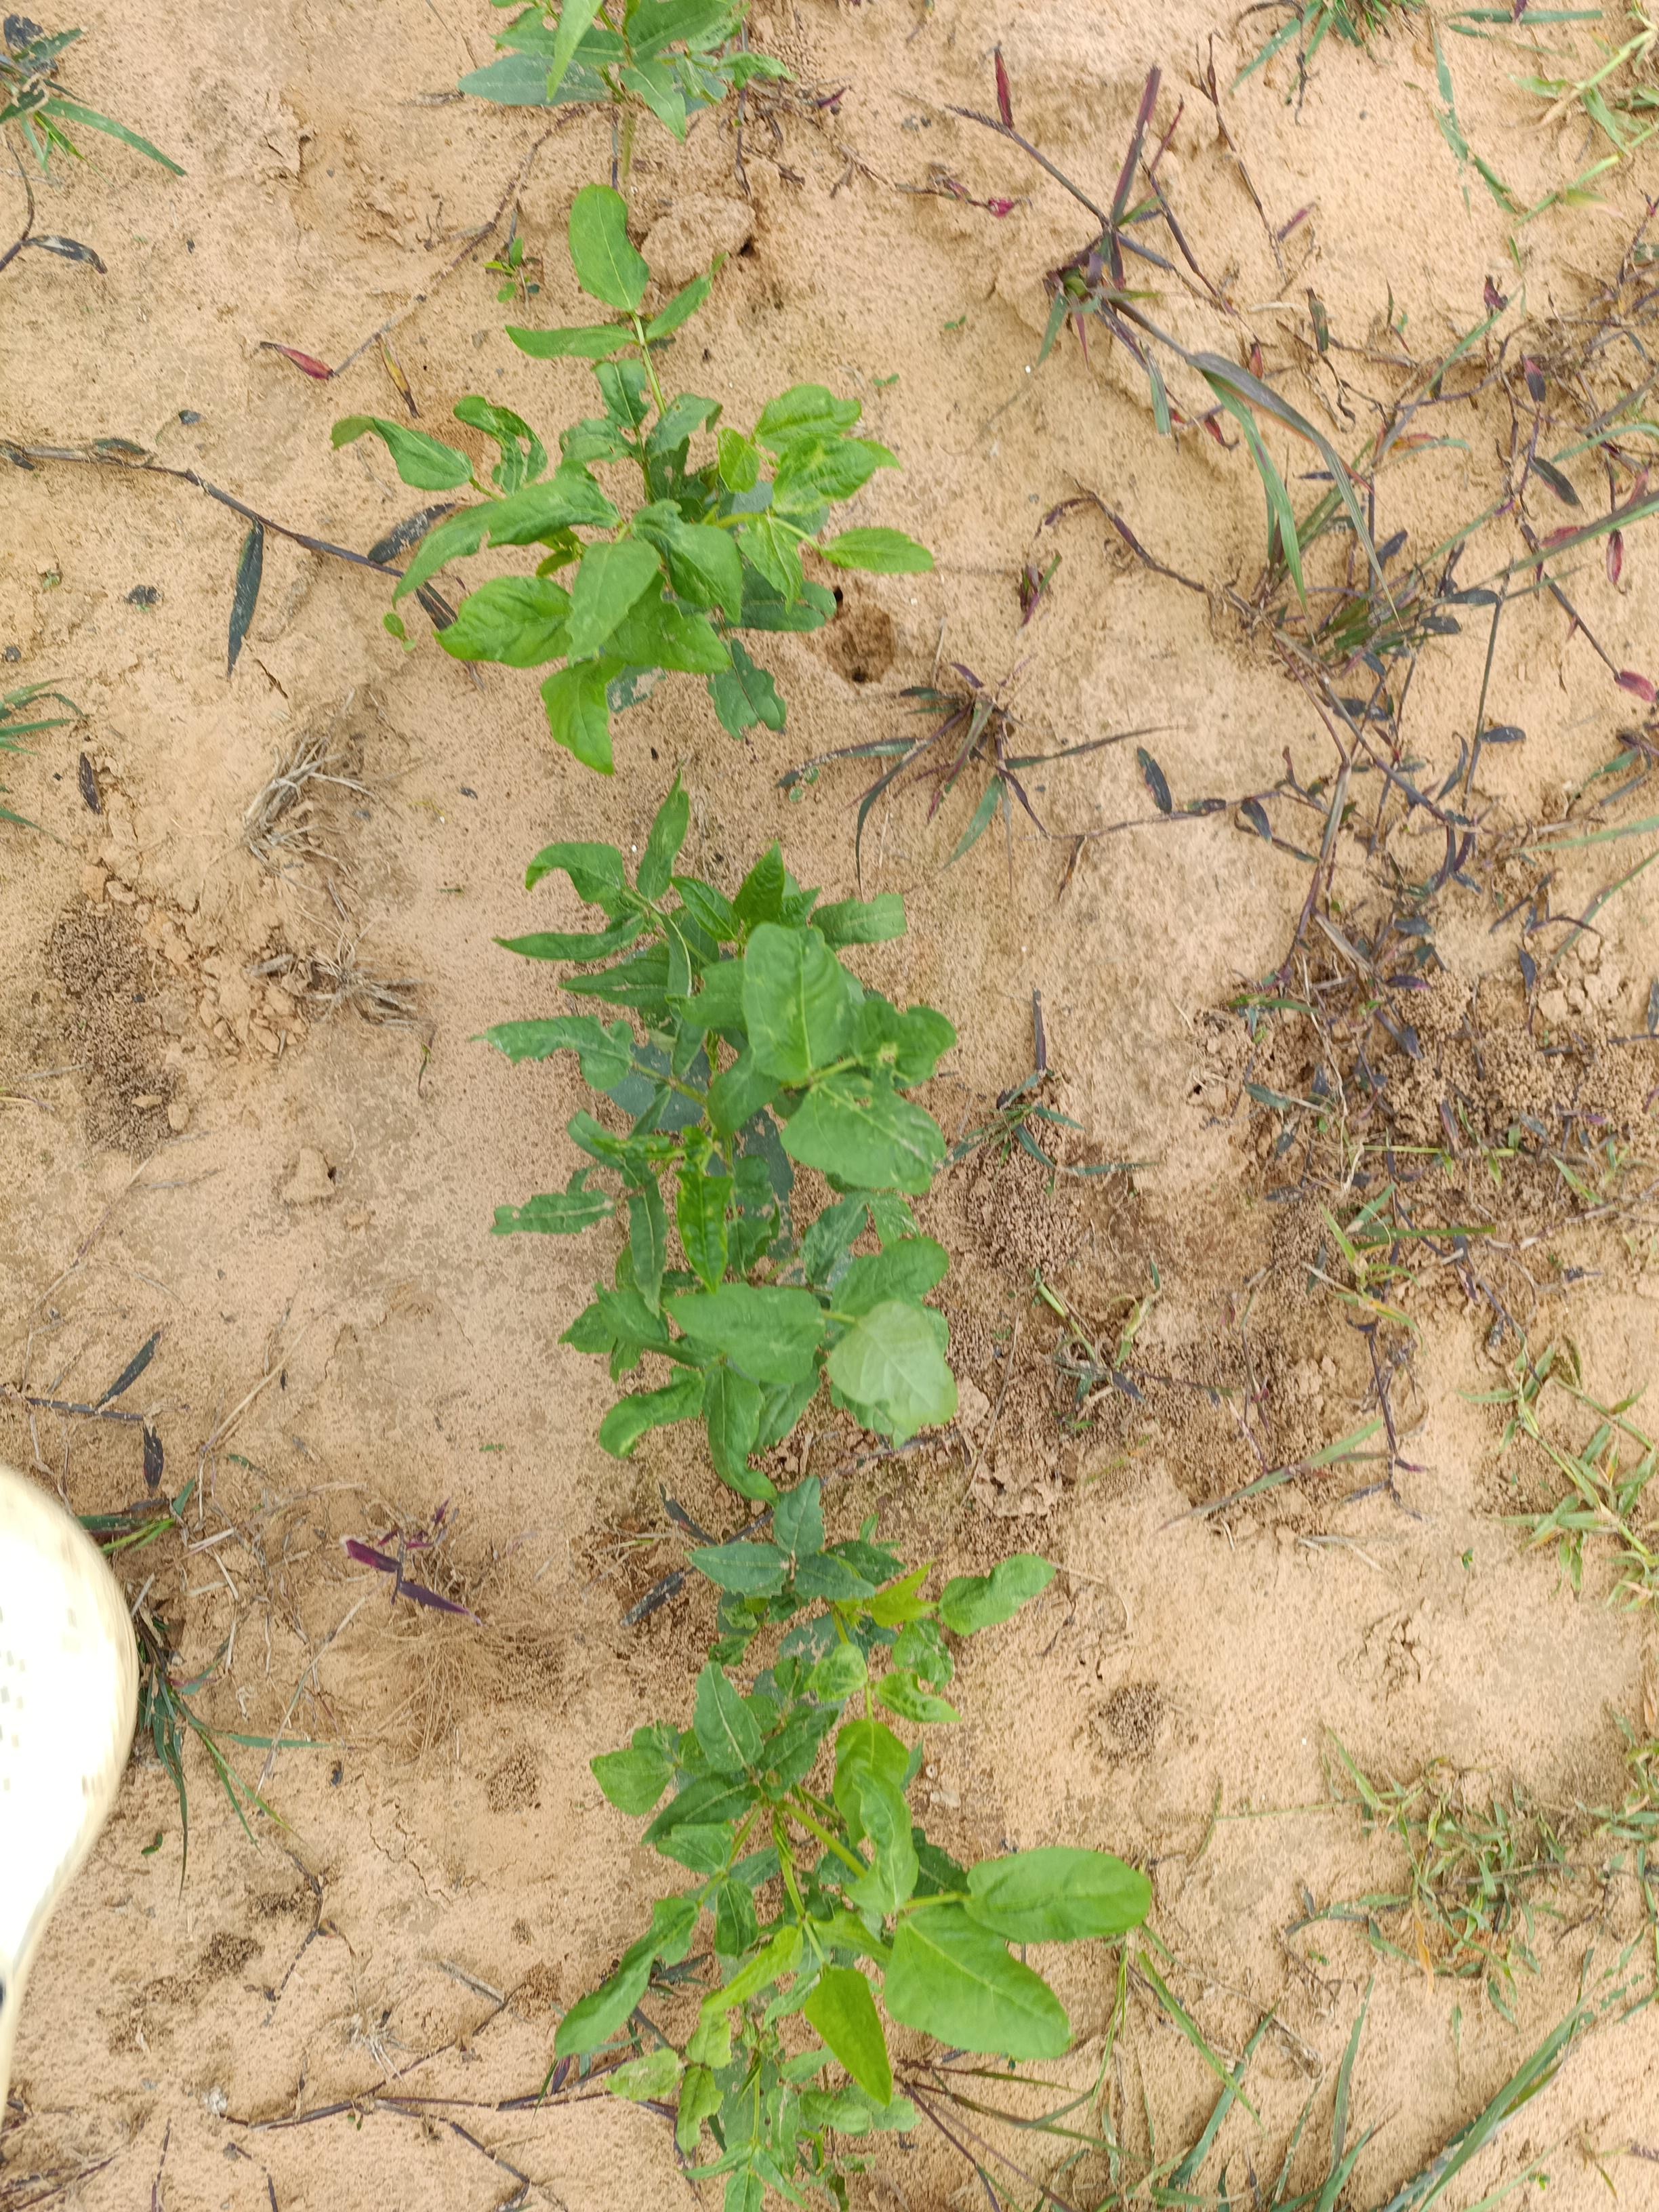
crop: cowpea
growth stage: emergence
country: Nigeria
